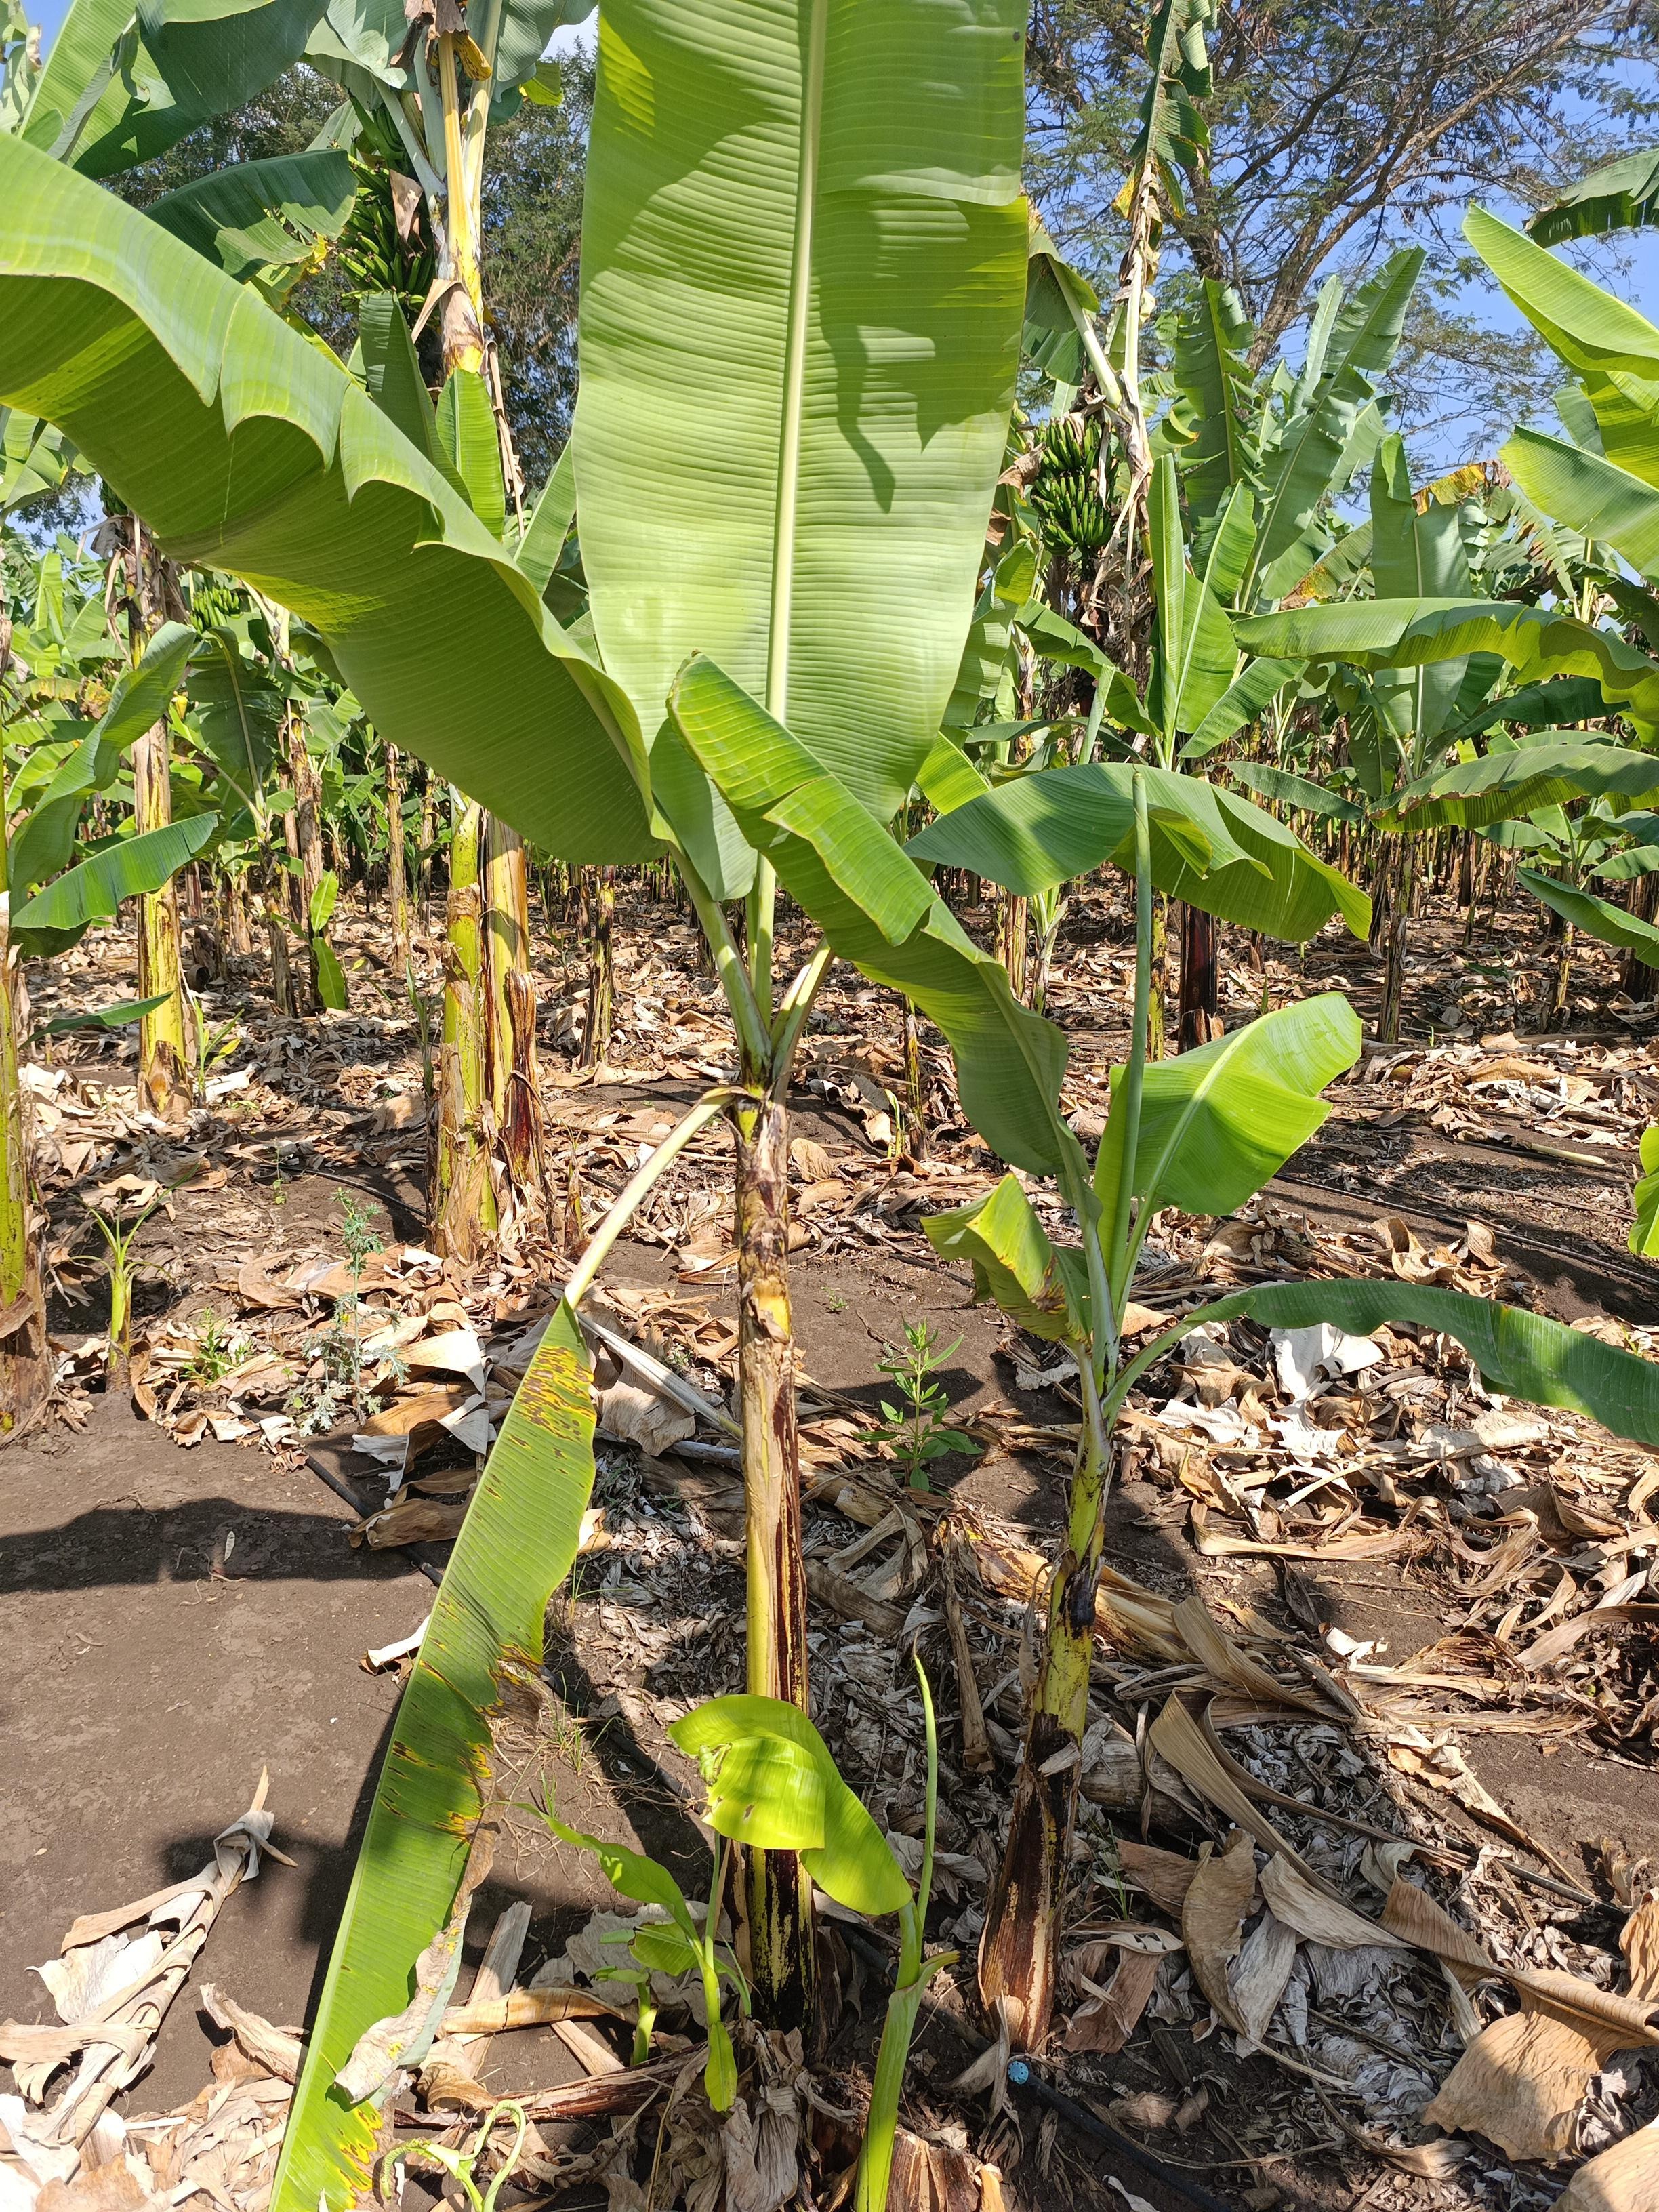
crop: banana
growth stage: vegetative
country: Tanzania
